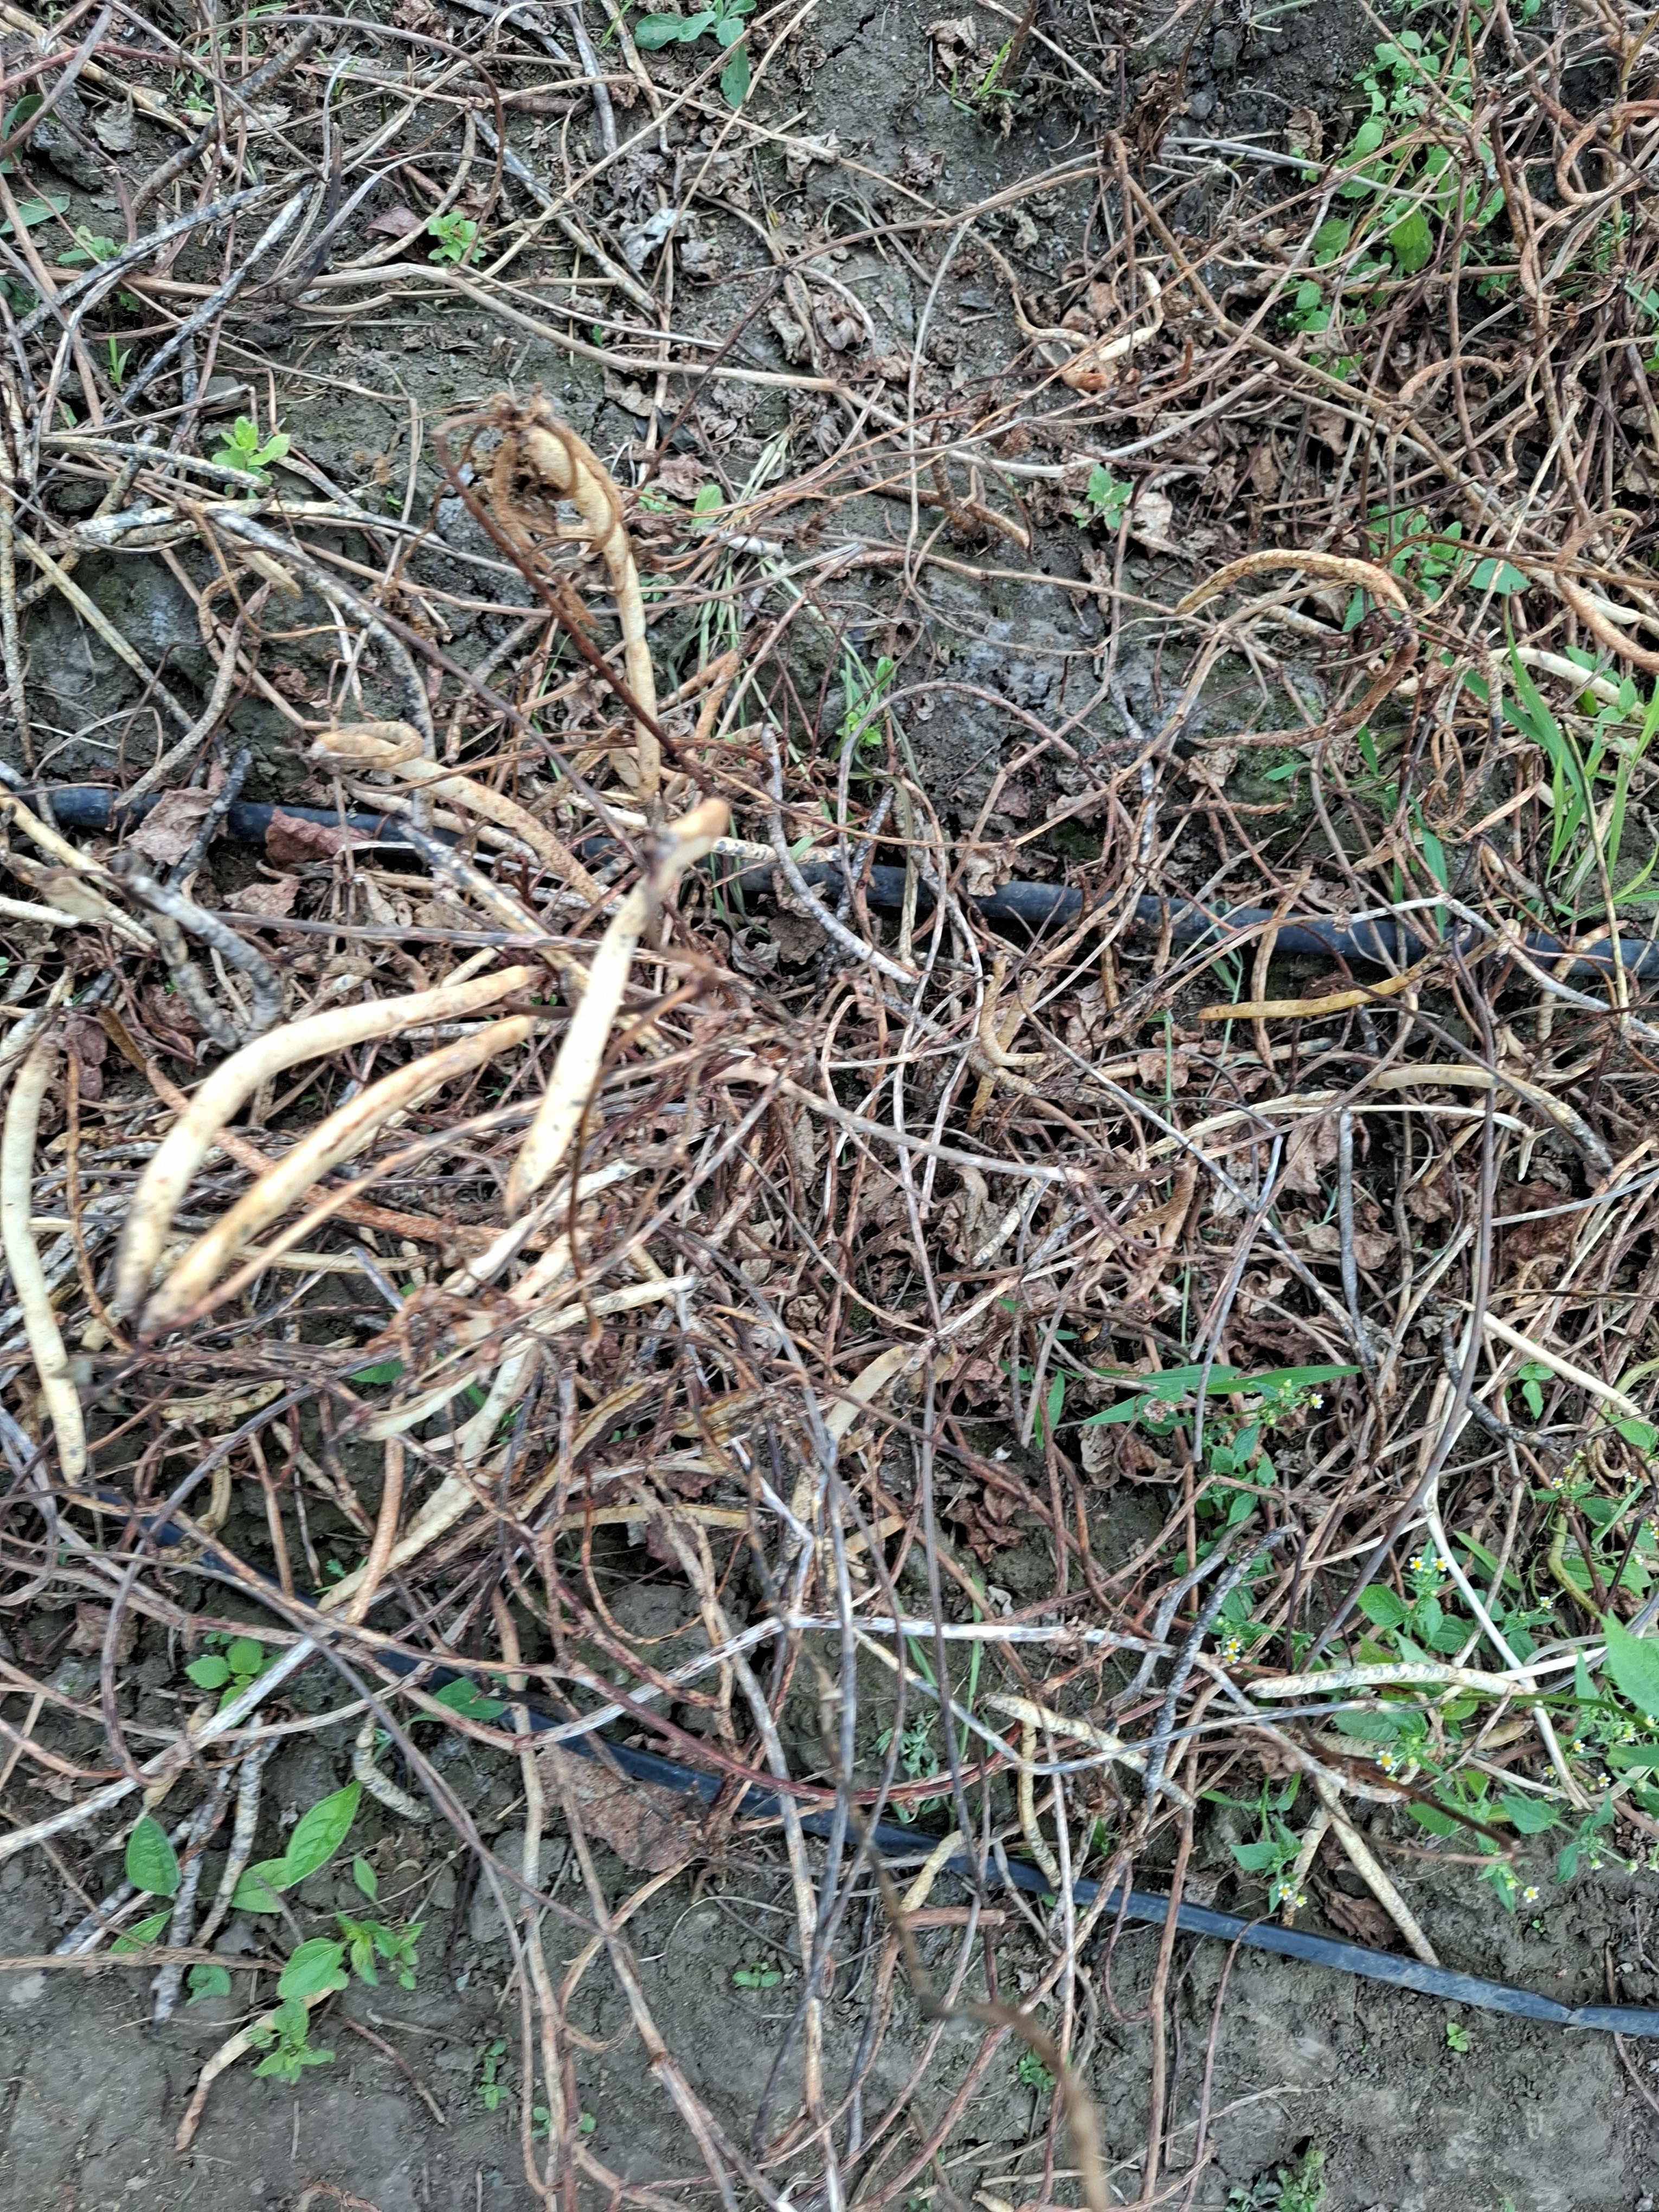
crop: cowpea
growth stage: development pod
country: Tanzania
